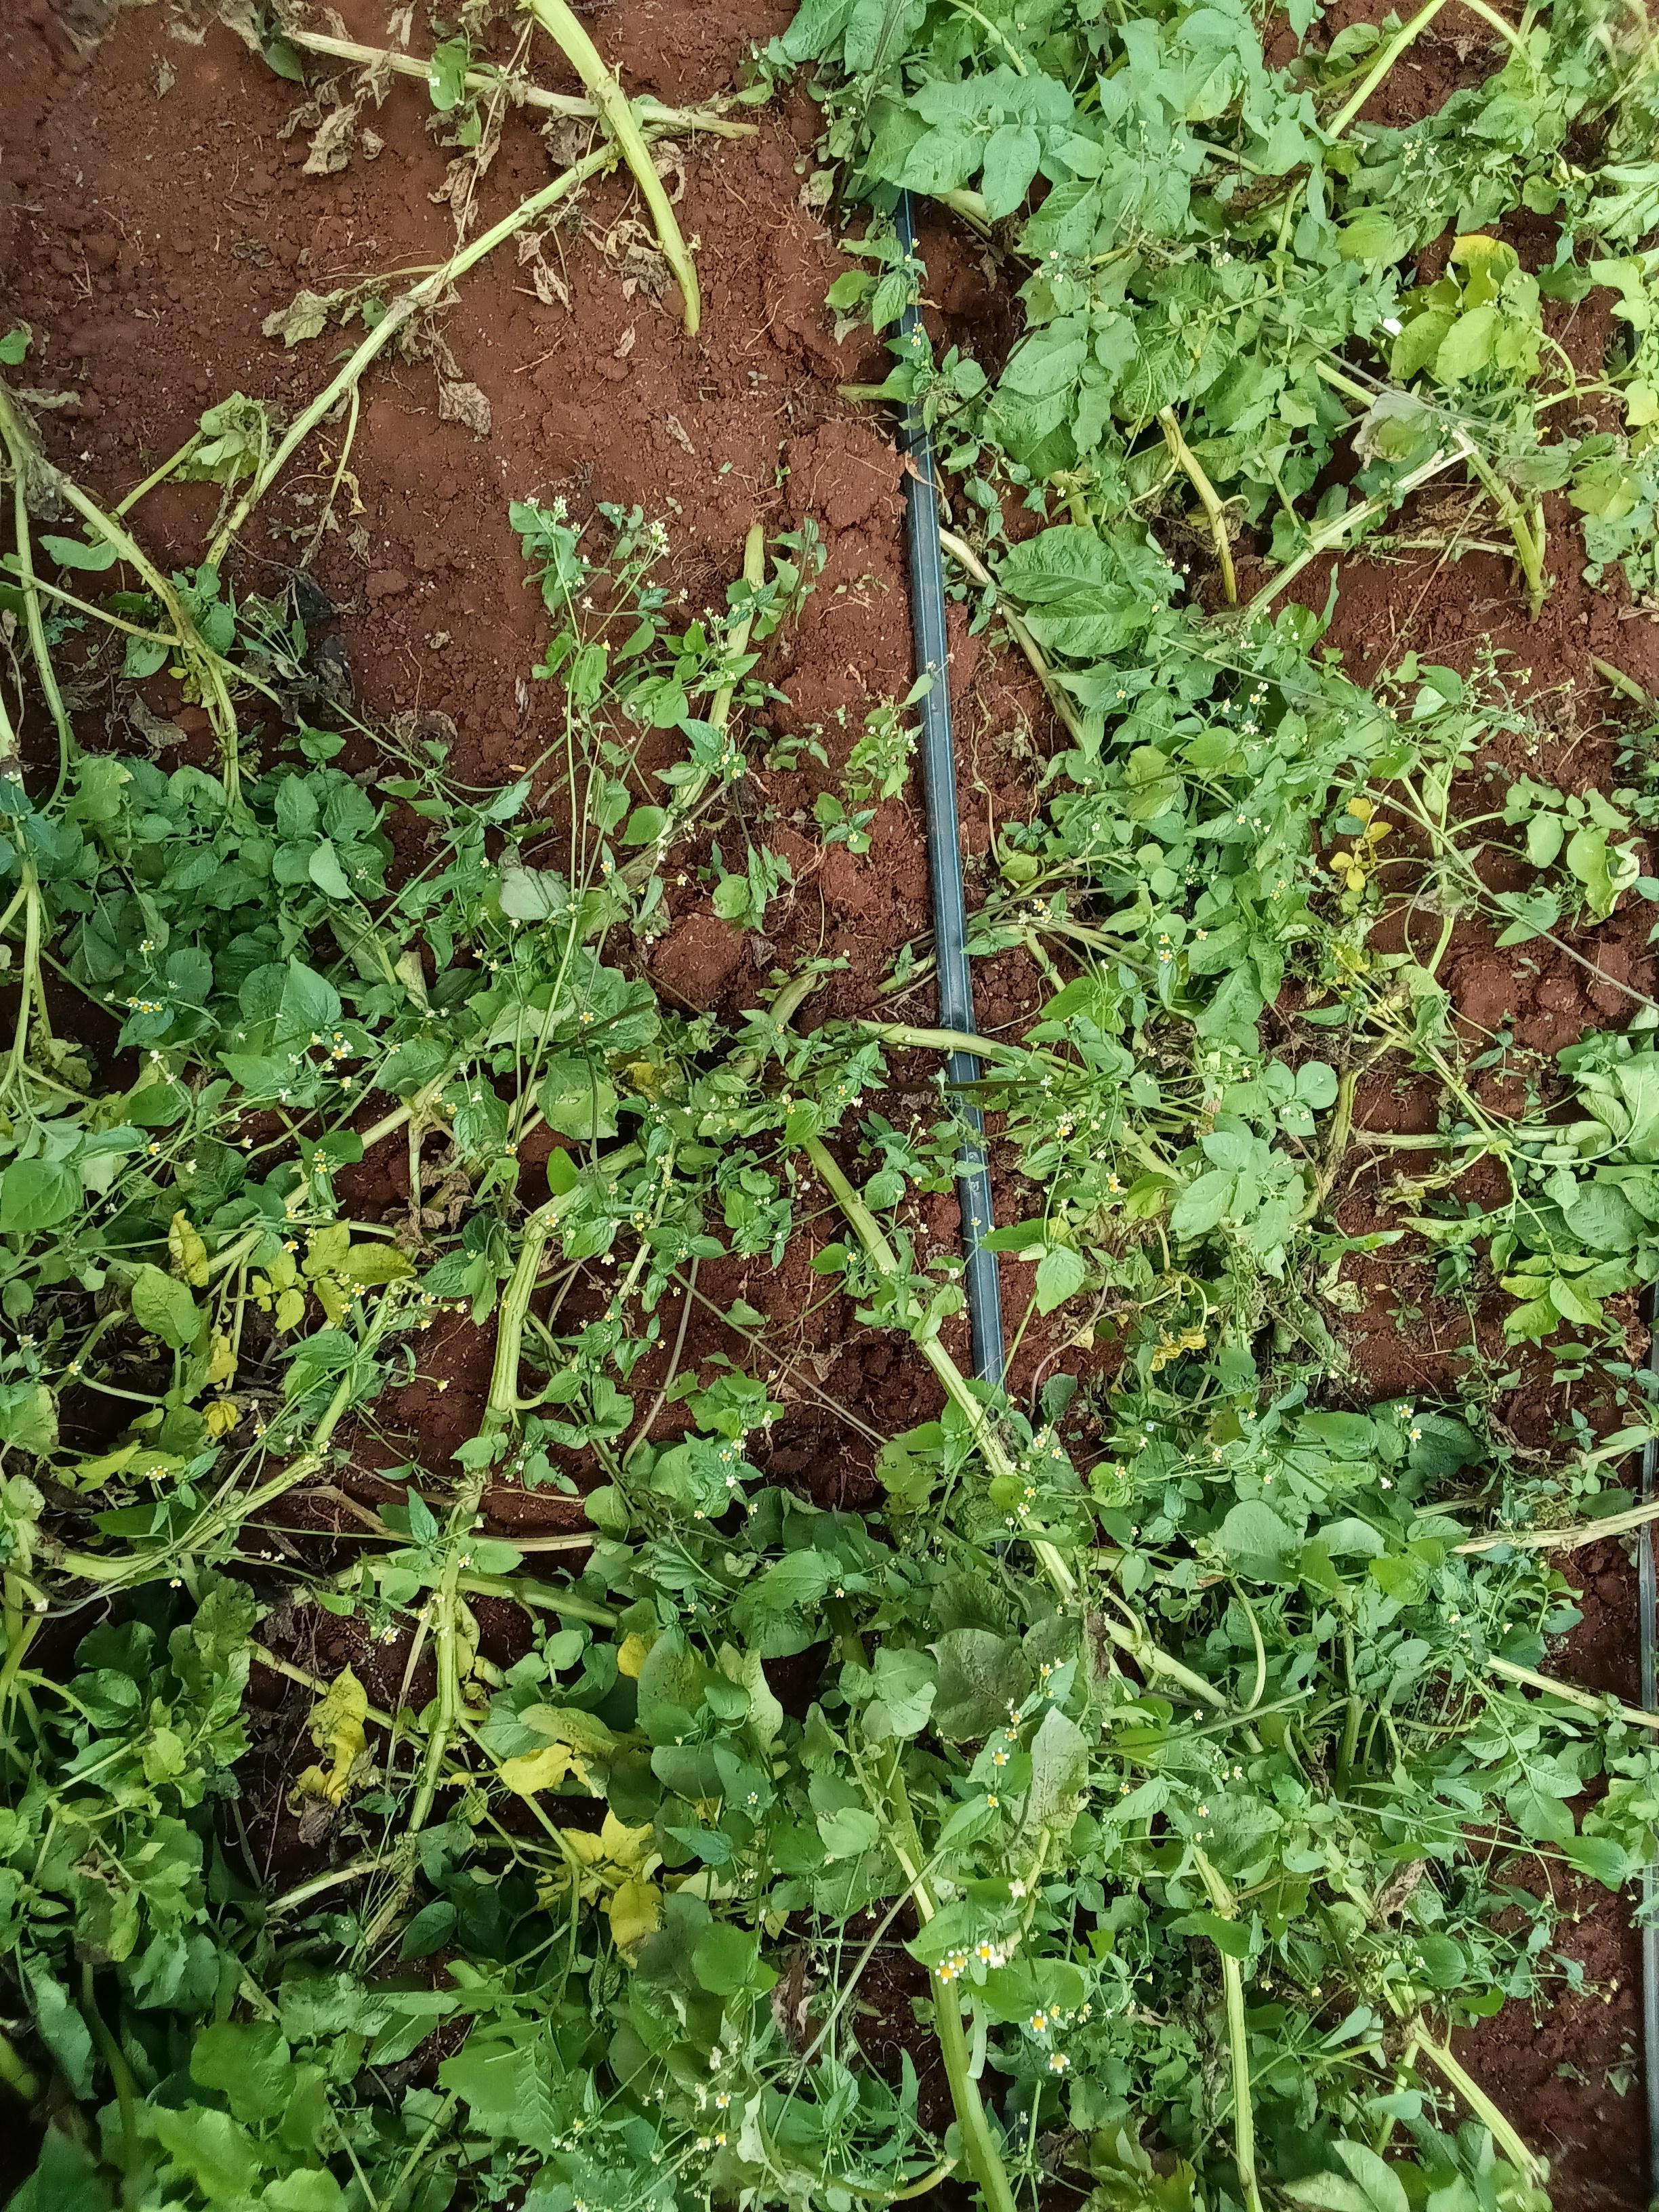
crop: potato
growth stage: maturity
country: Kenya
